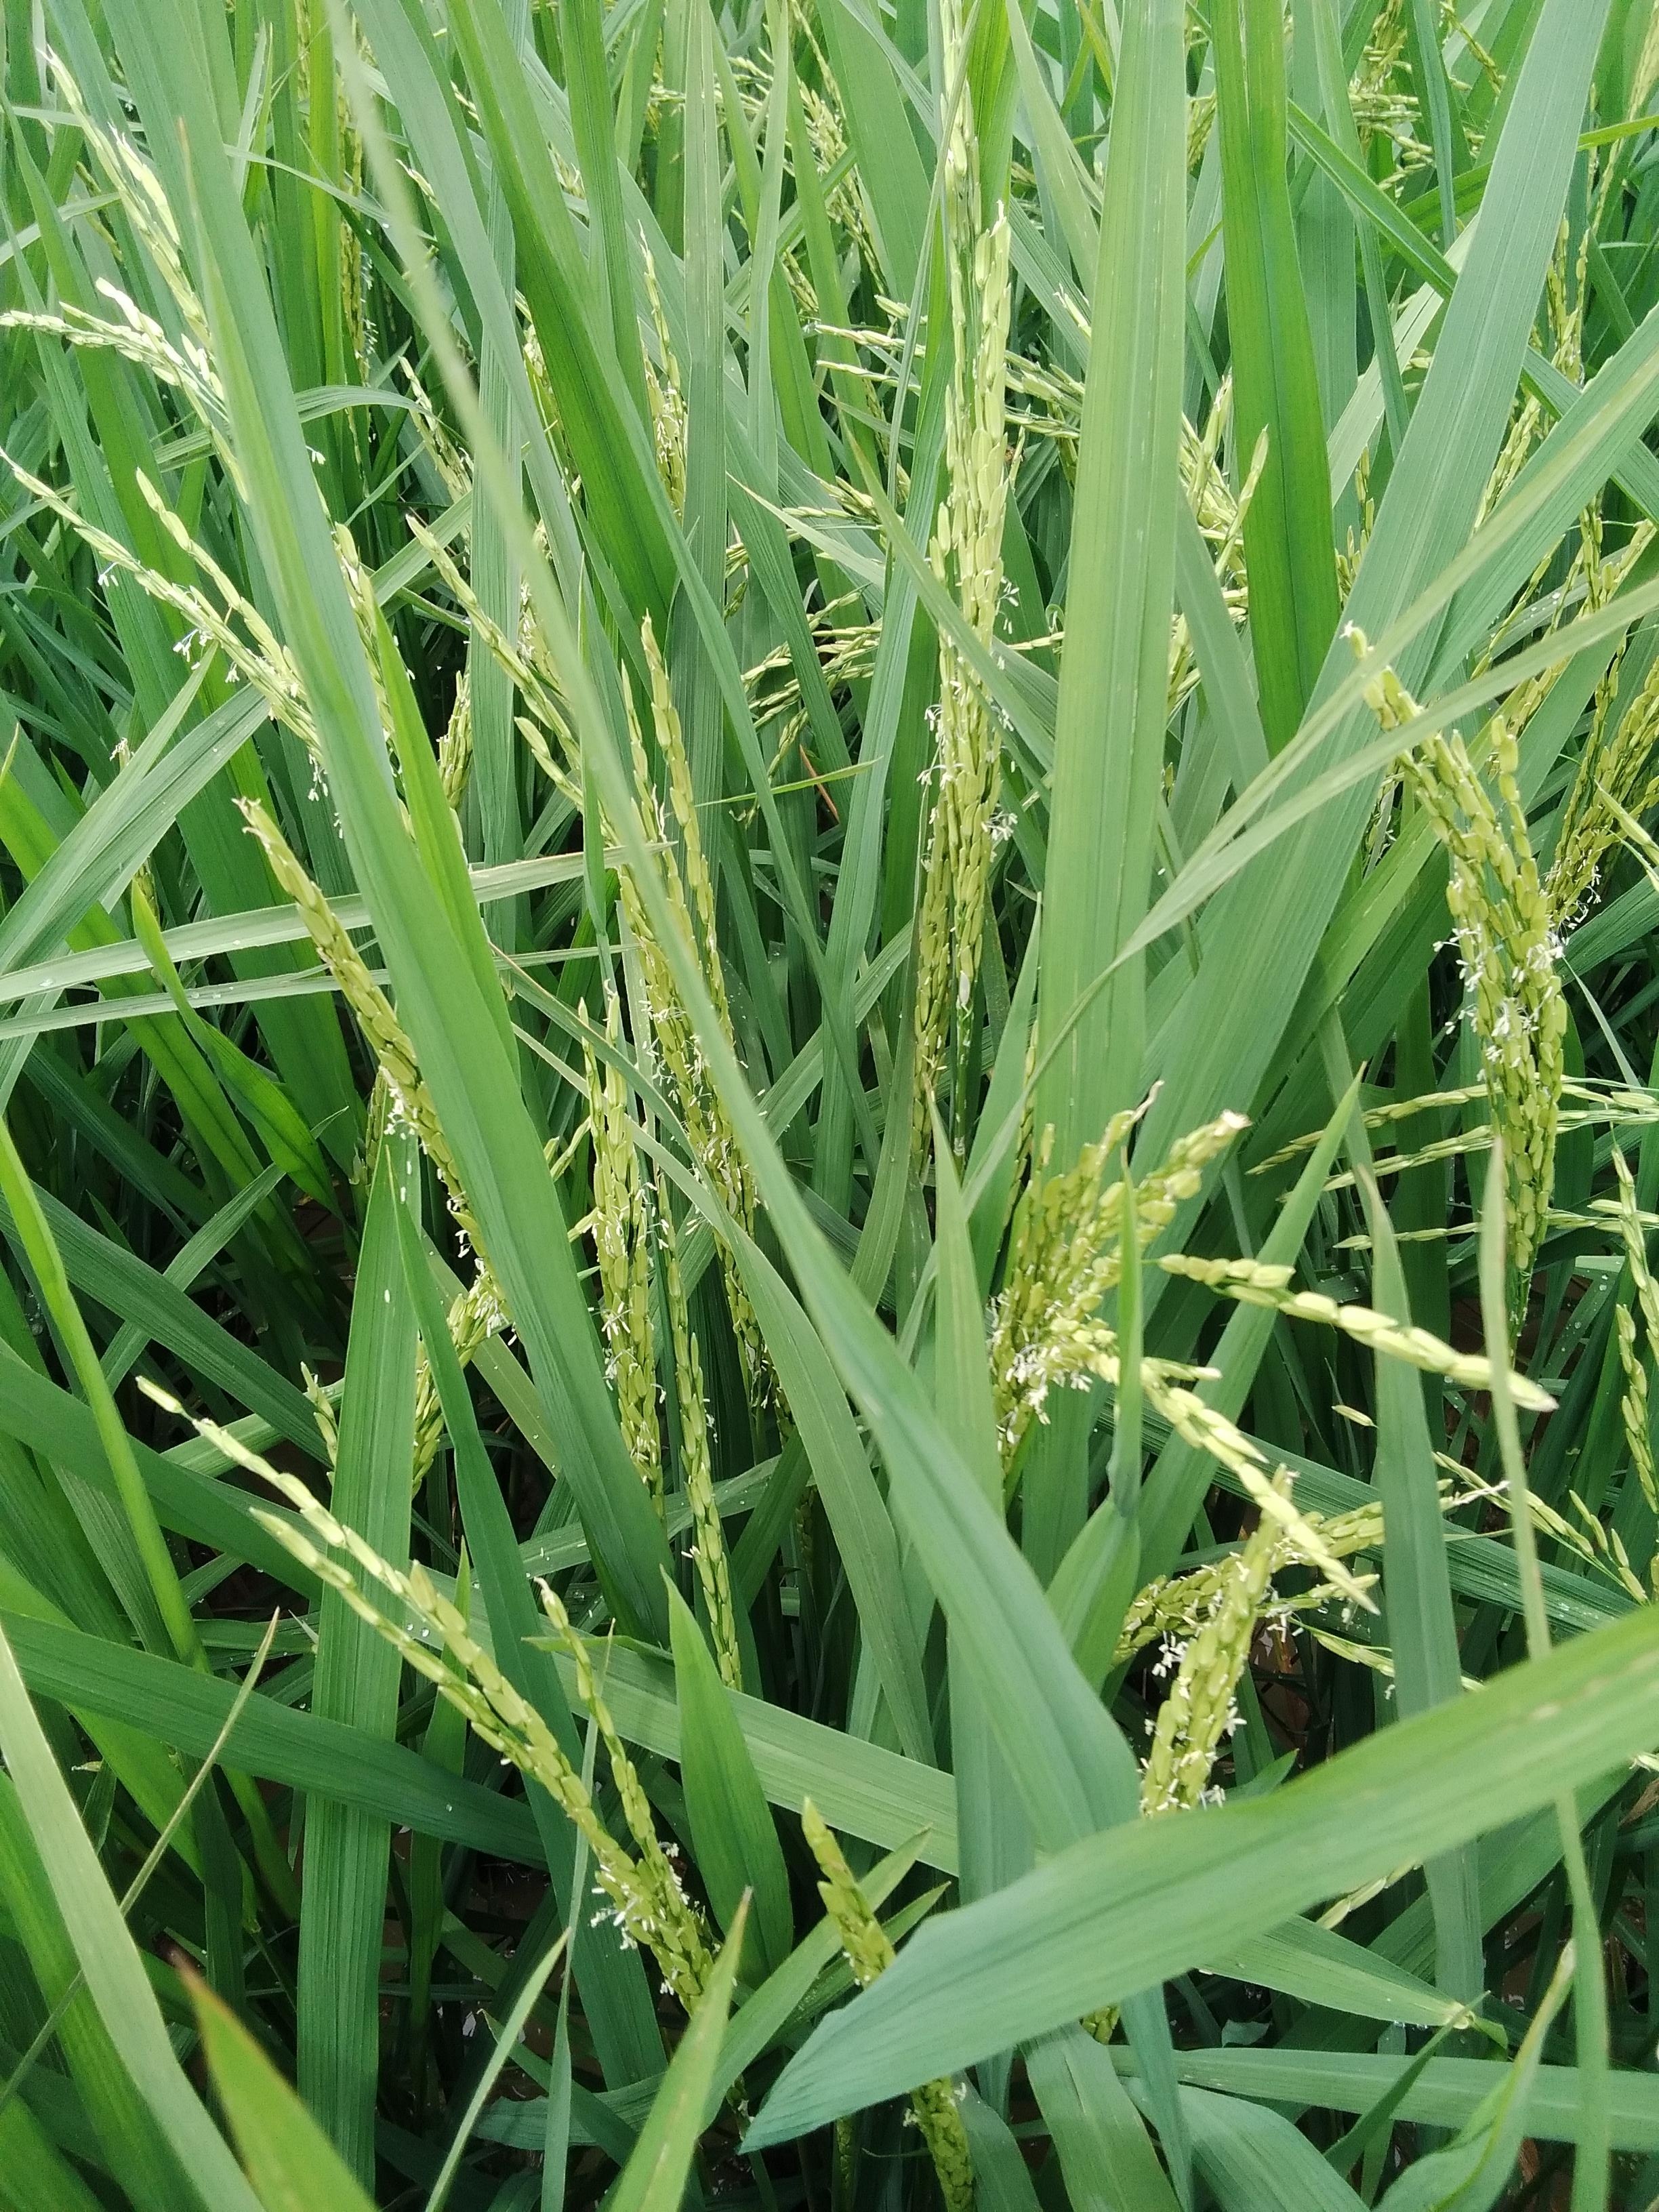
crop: rice
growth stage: flowering
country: Nigeria
